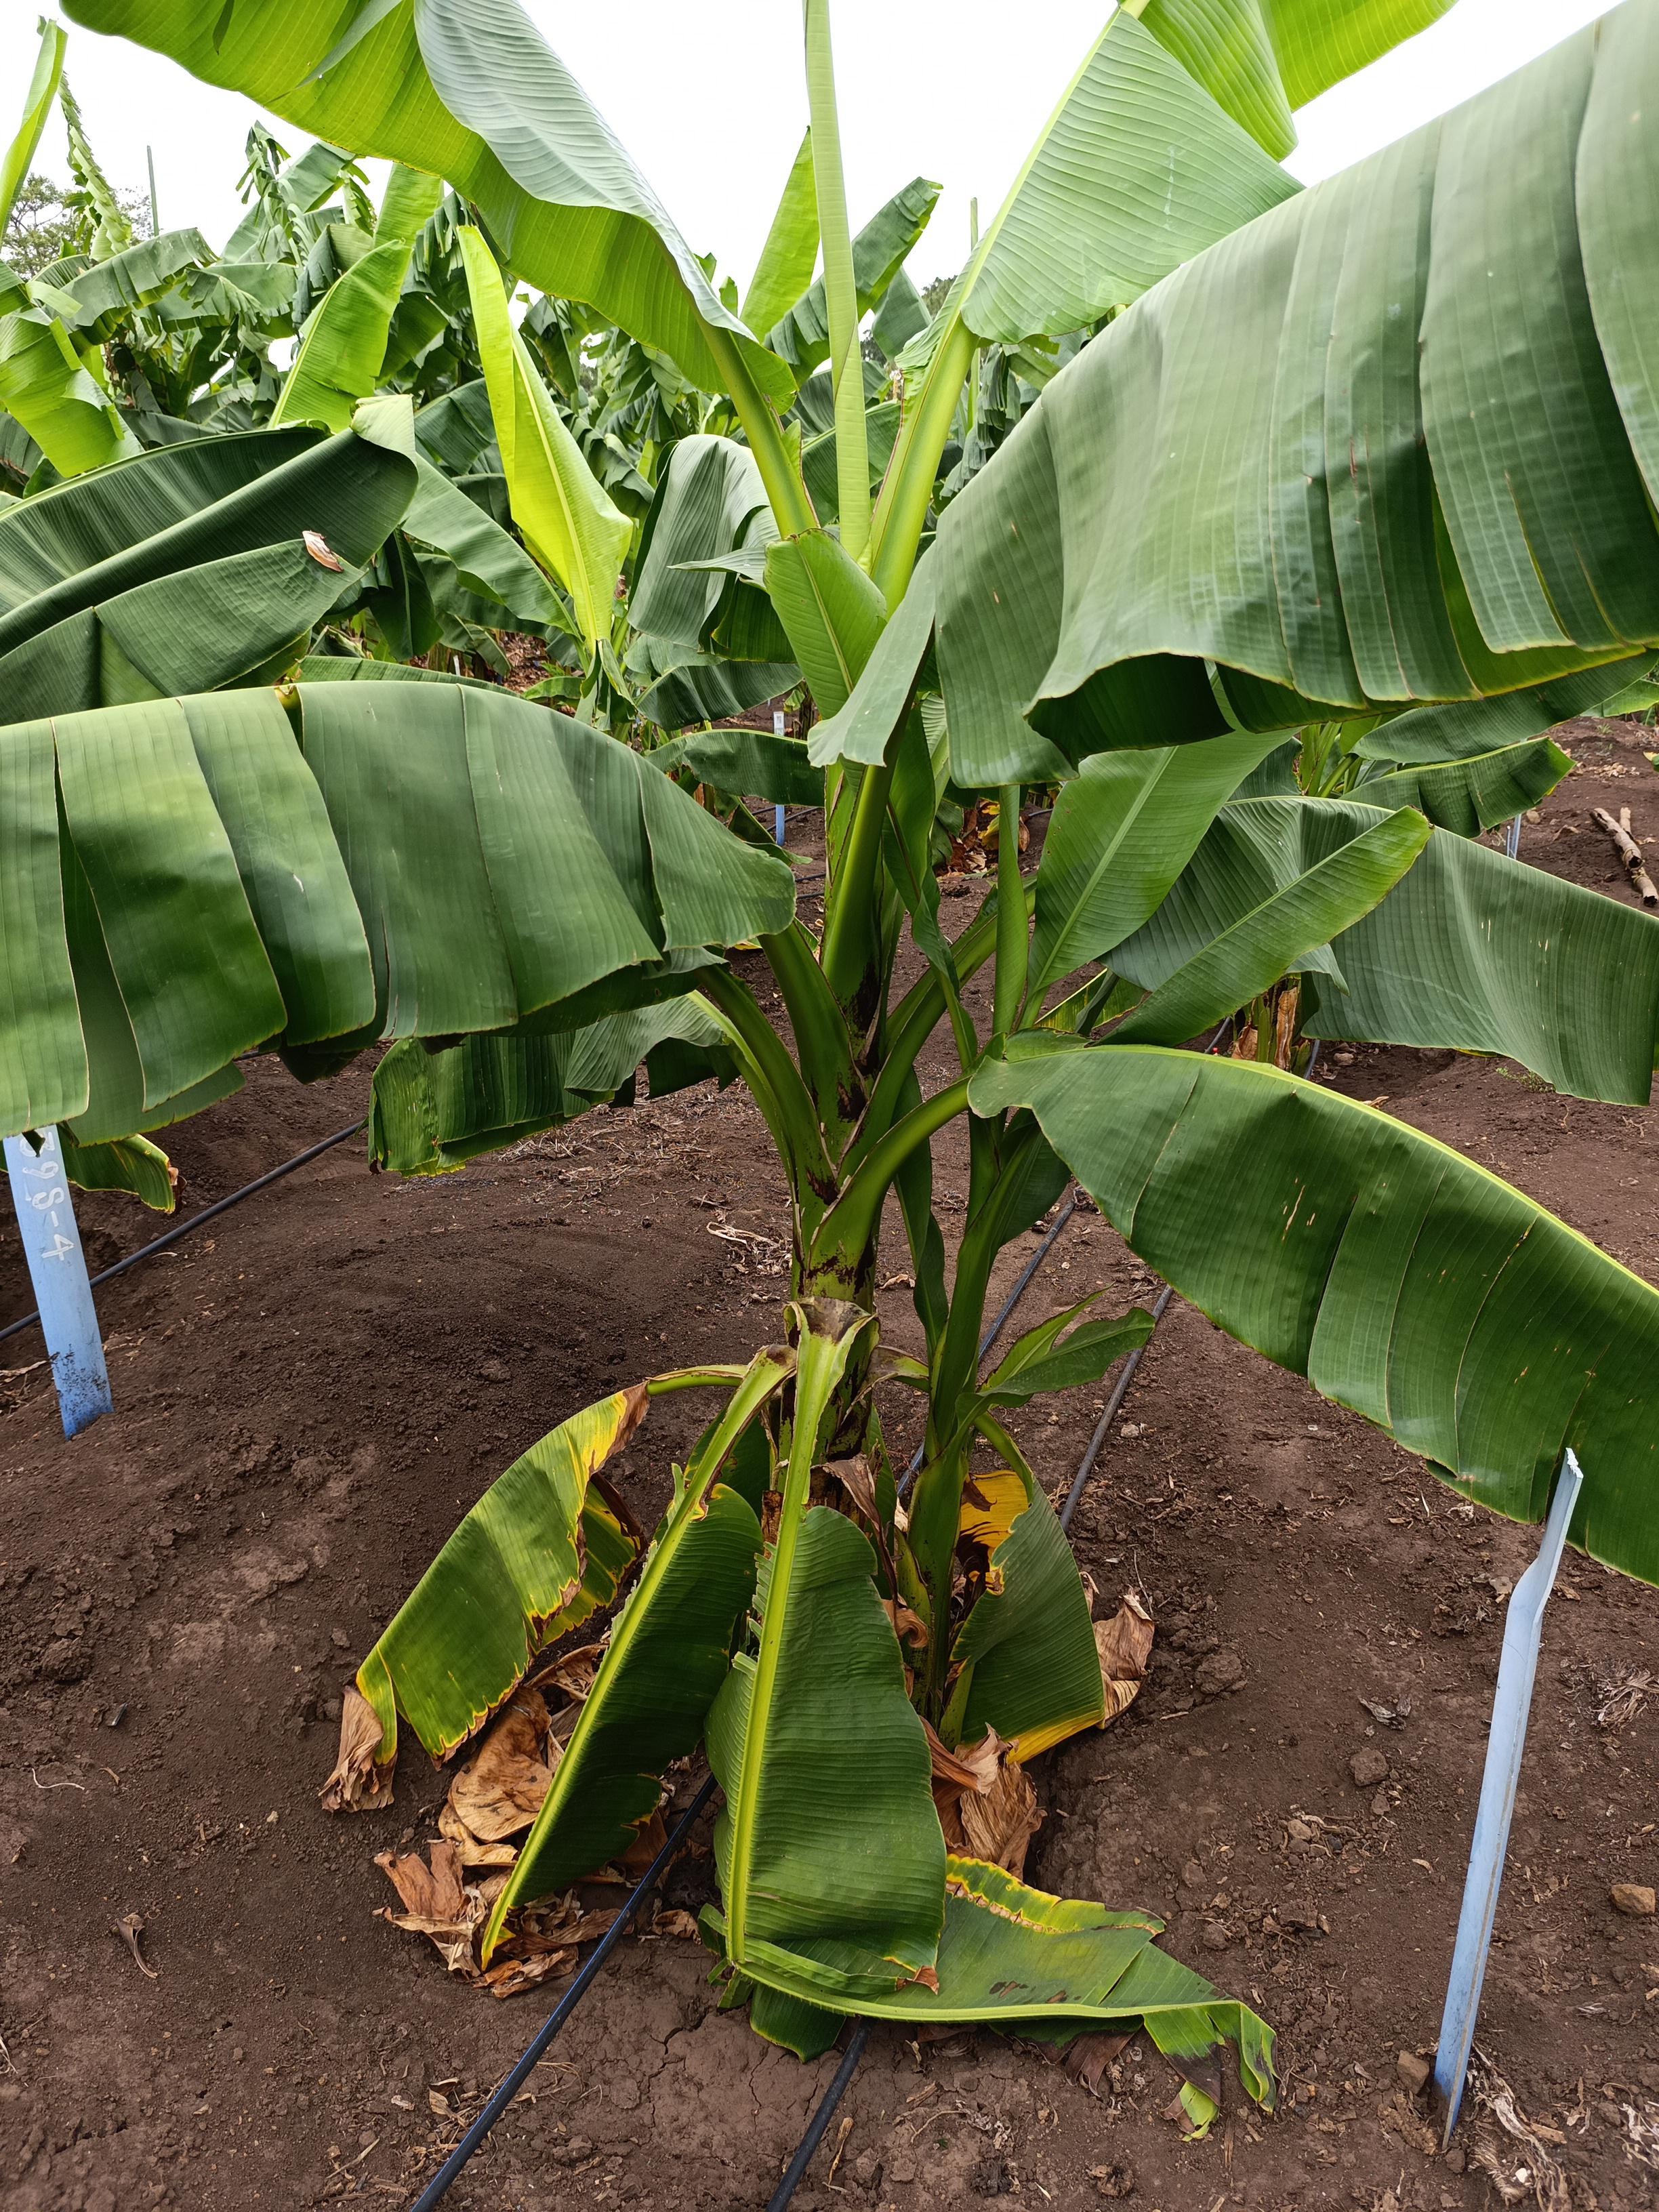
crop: banana
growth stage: vegetative
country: Tanzania
